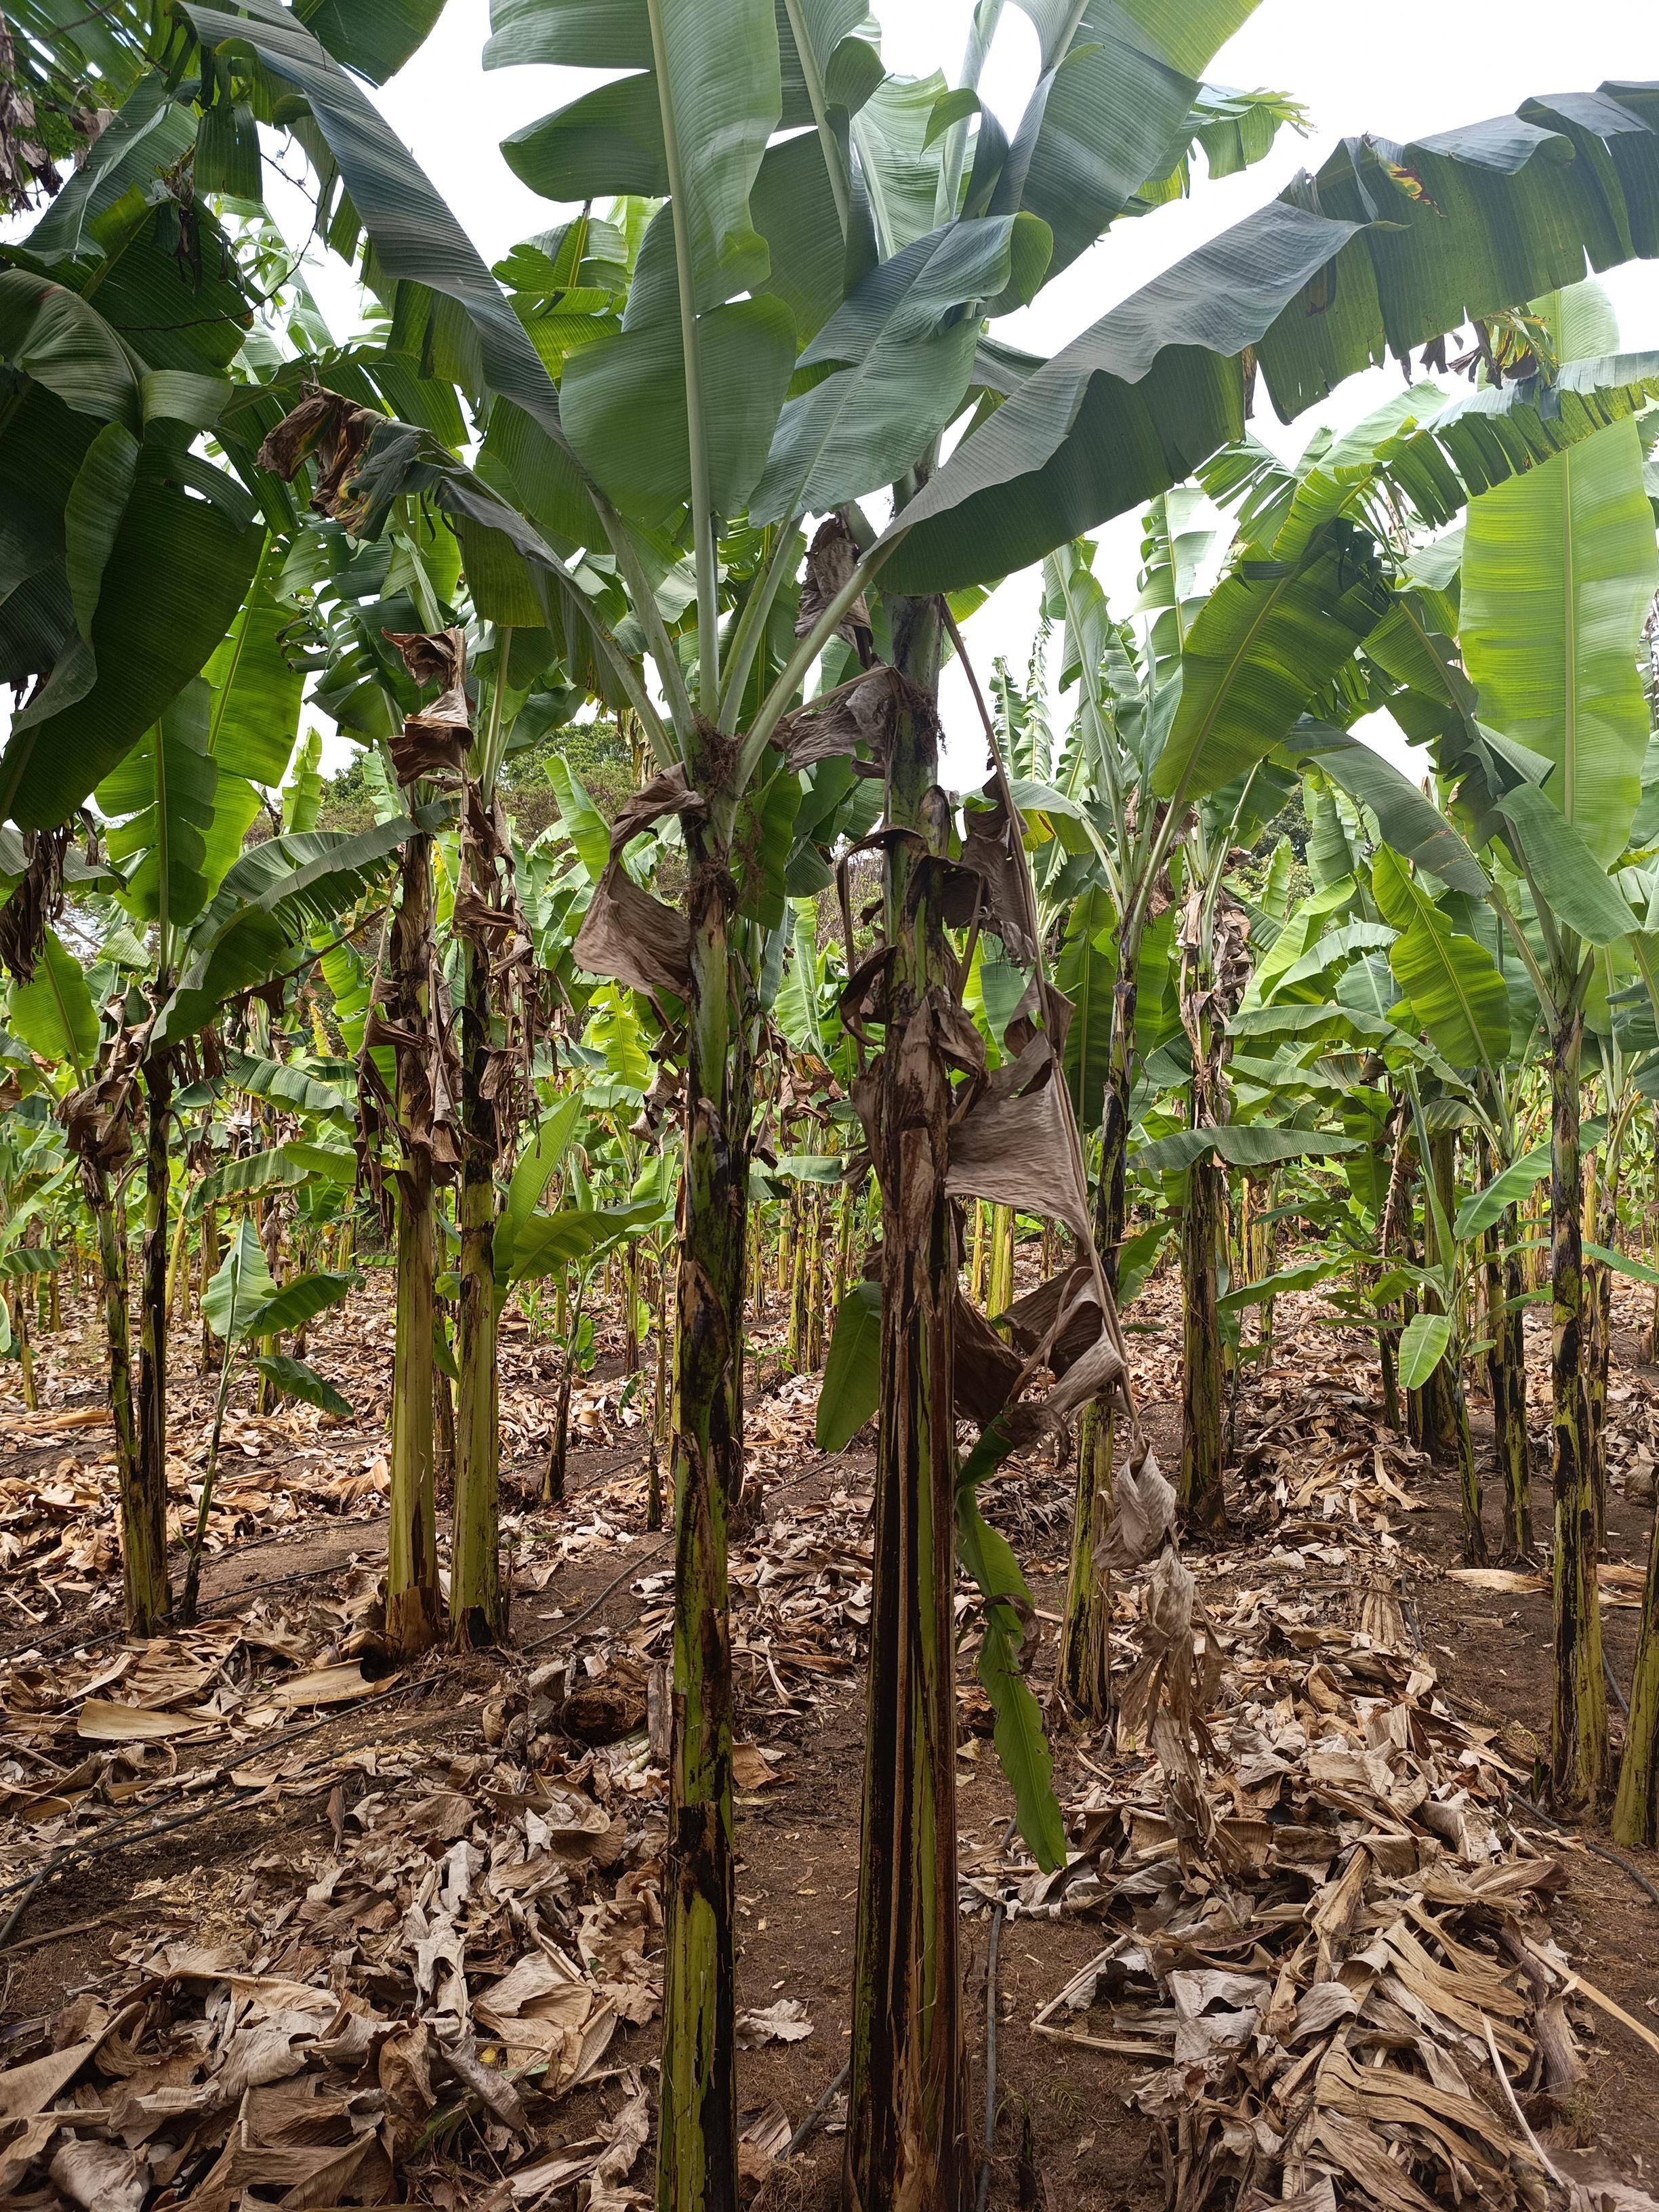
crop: banana
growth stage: vegetative
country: Tanzania
